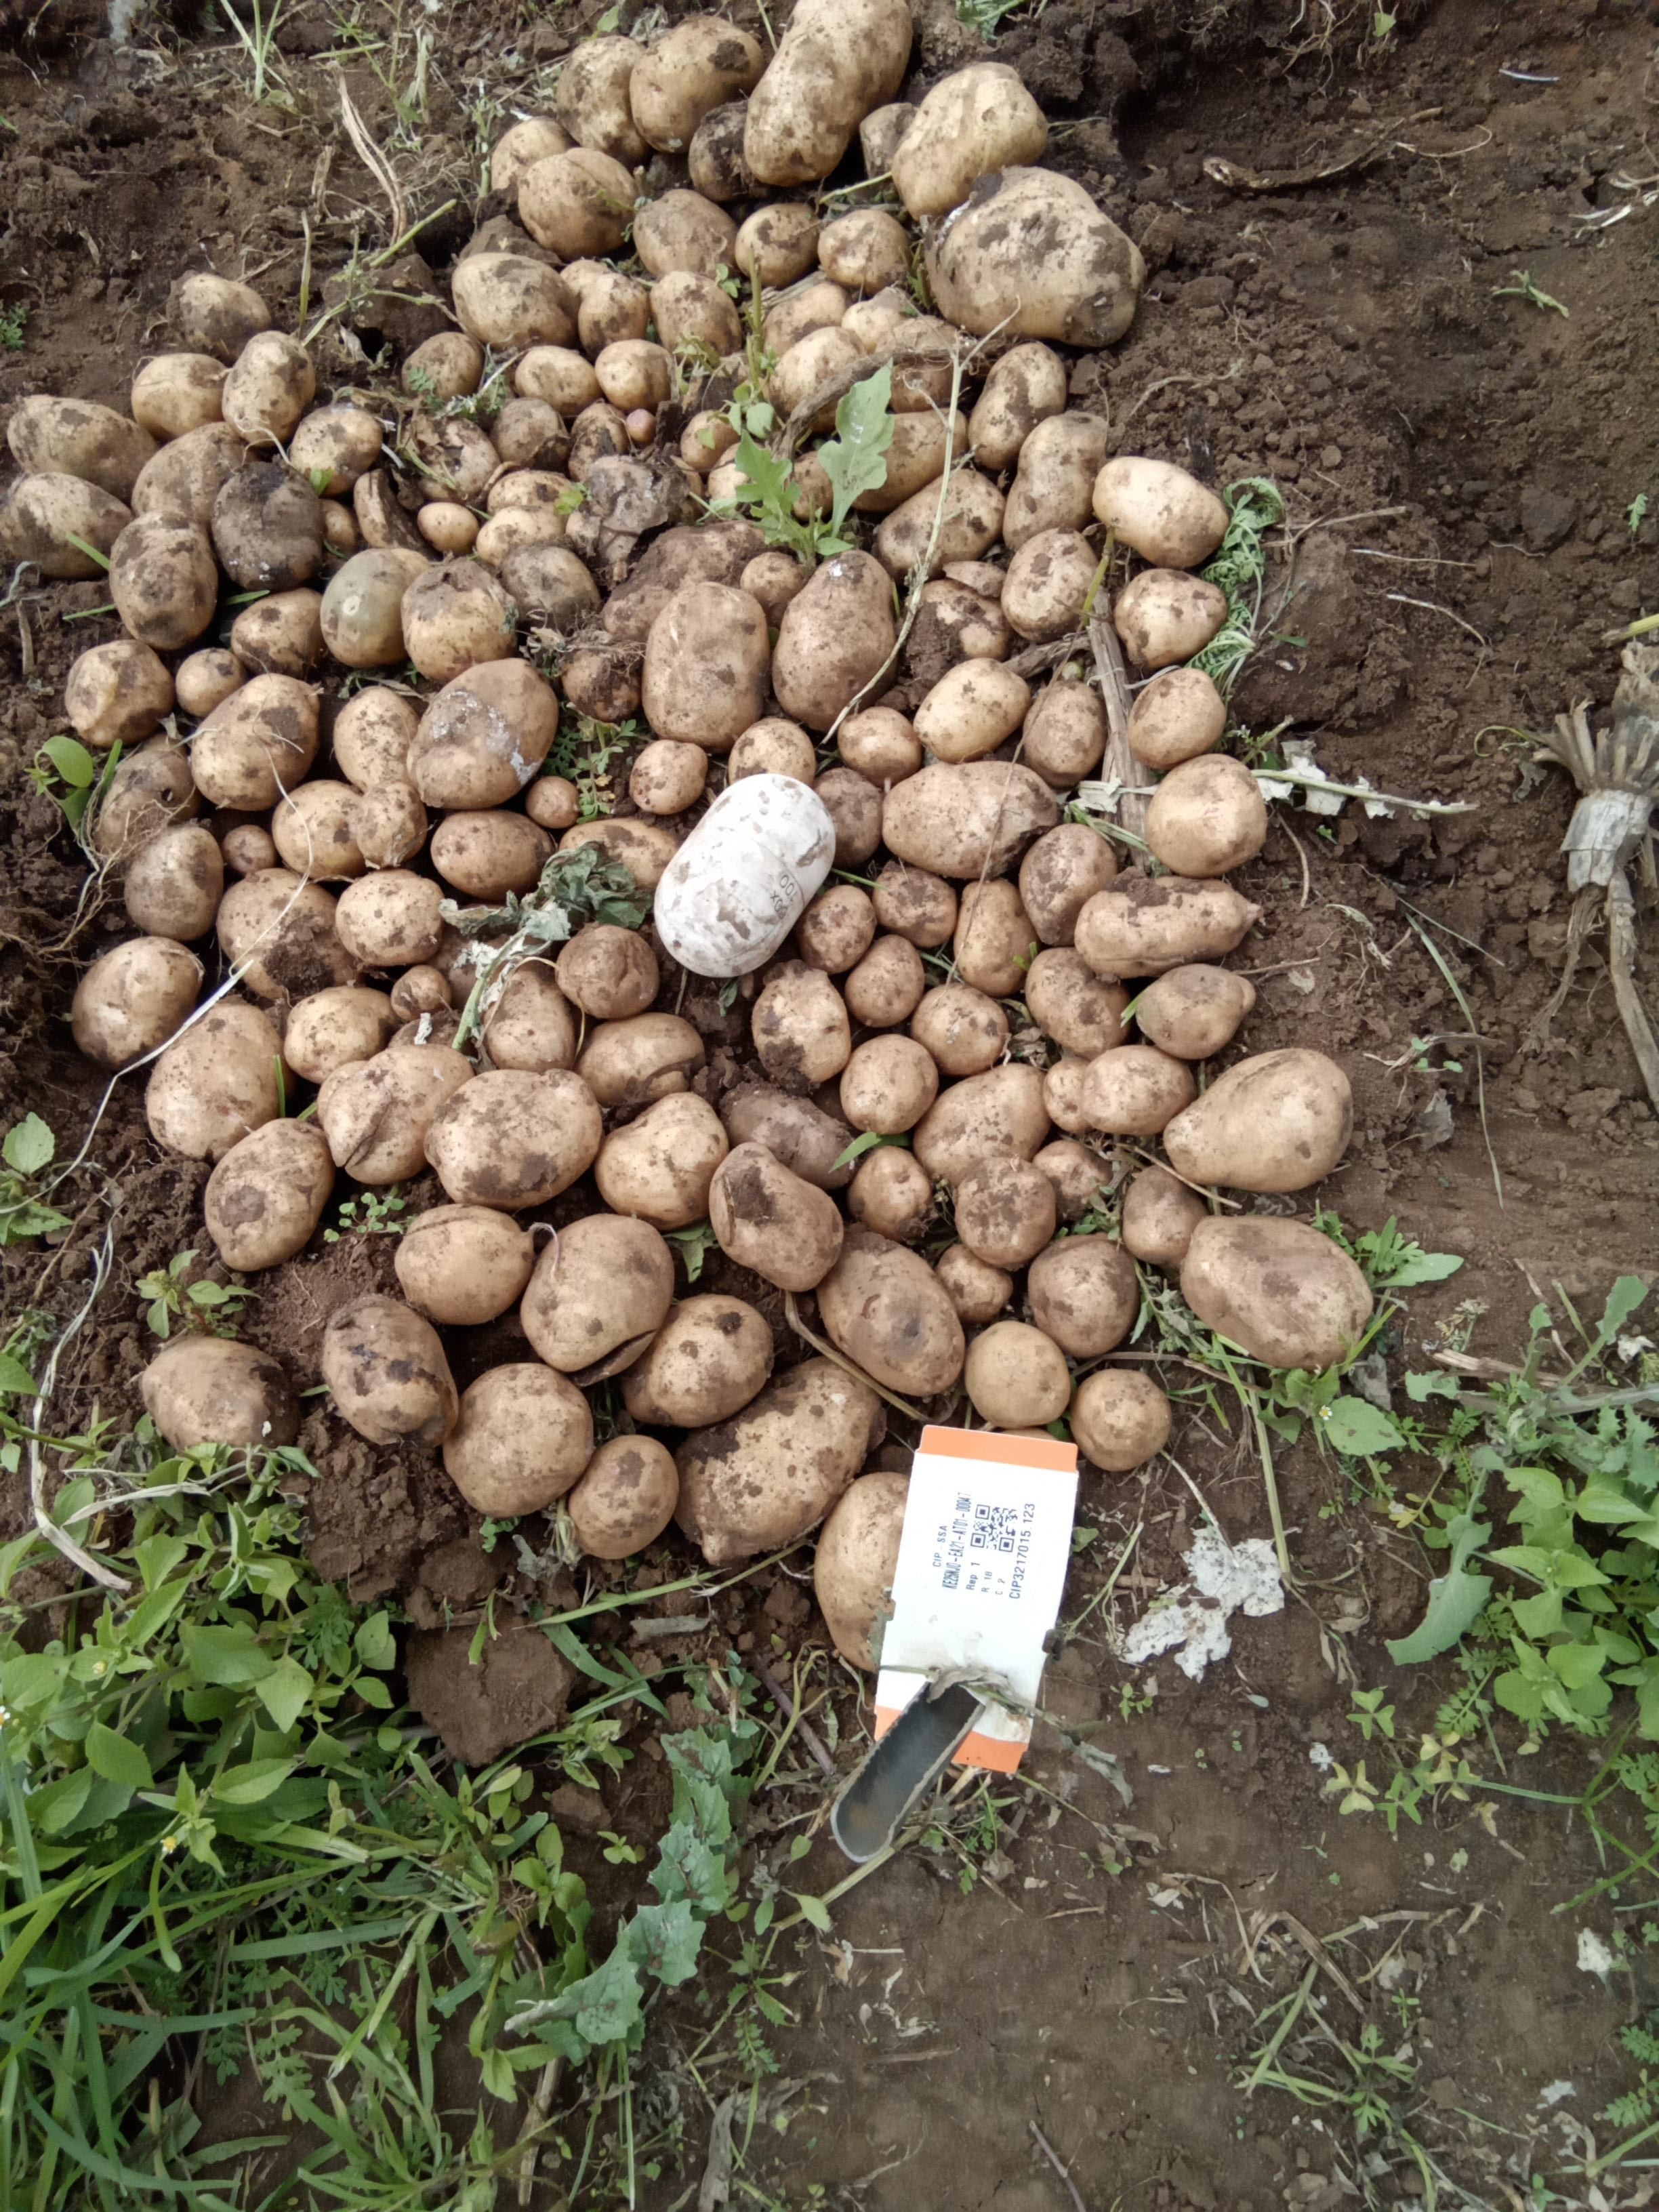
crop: potato
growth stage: harvest
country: Kenya
